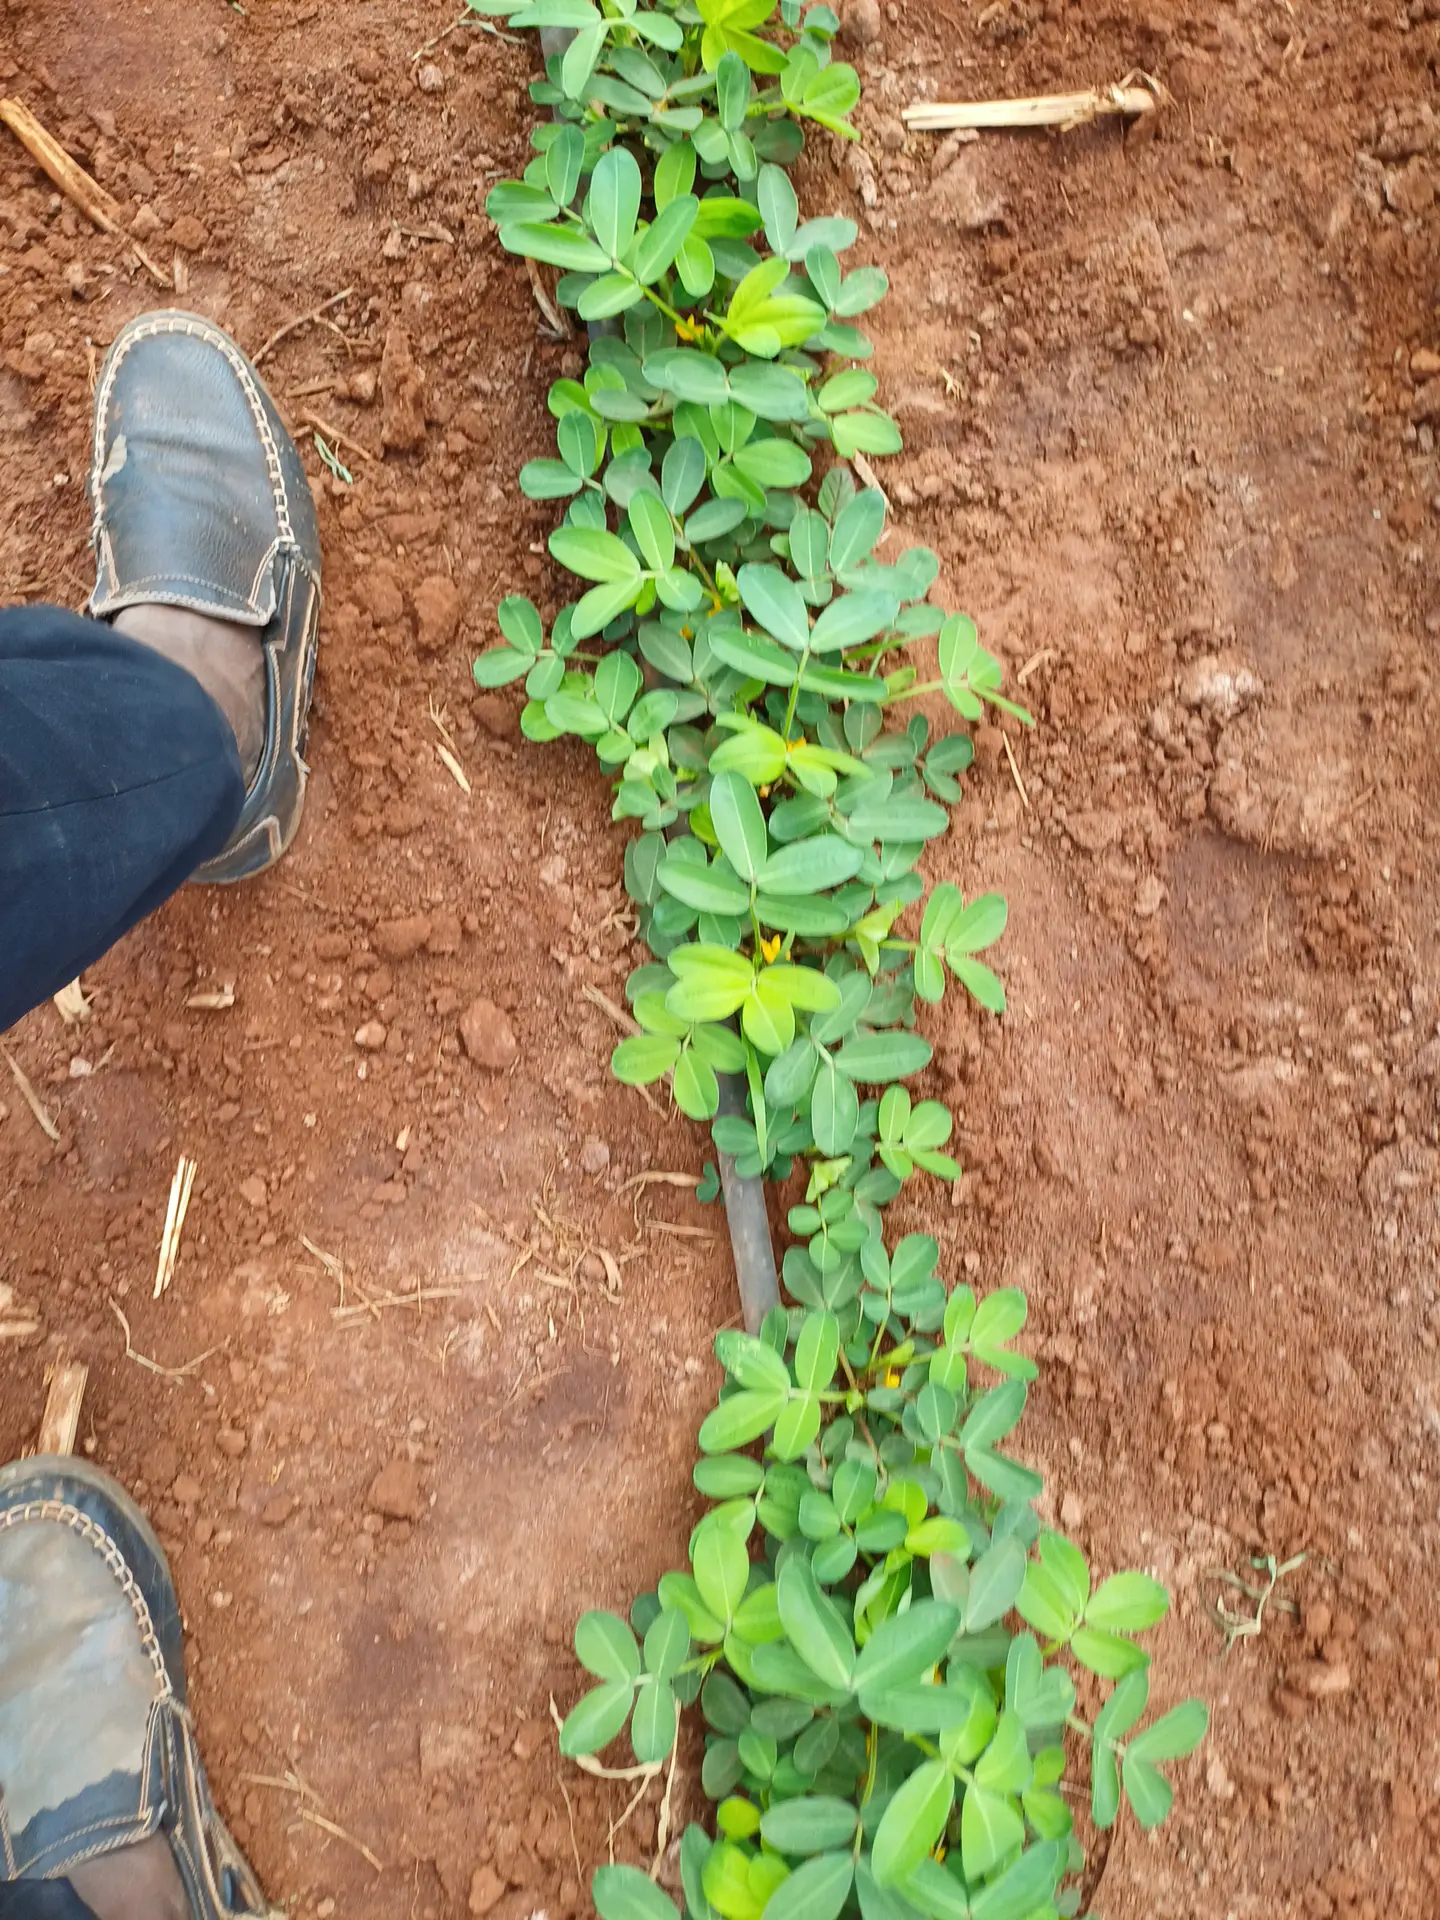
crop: groundnut
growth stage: vegetative
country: Kenya
